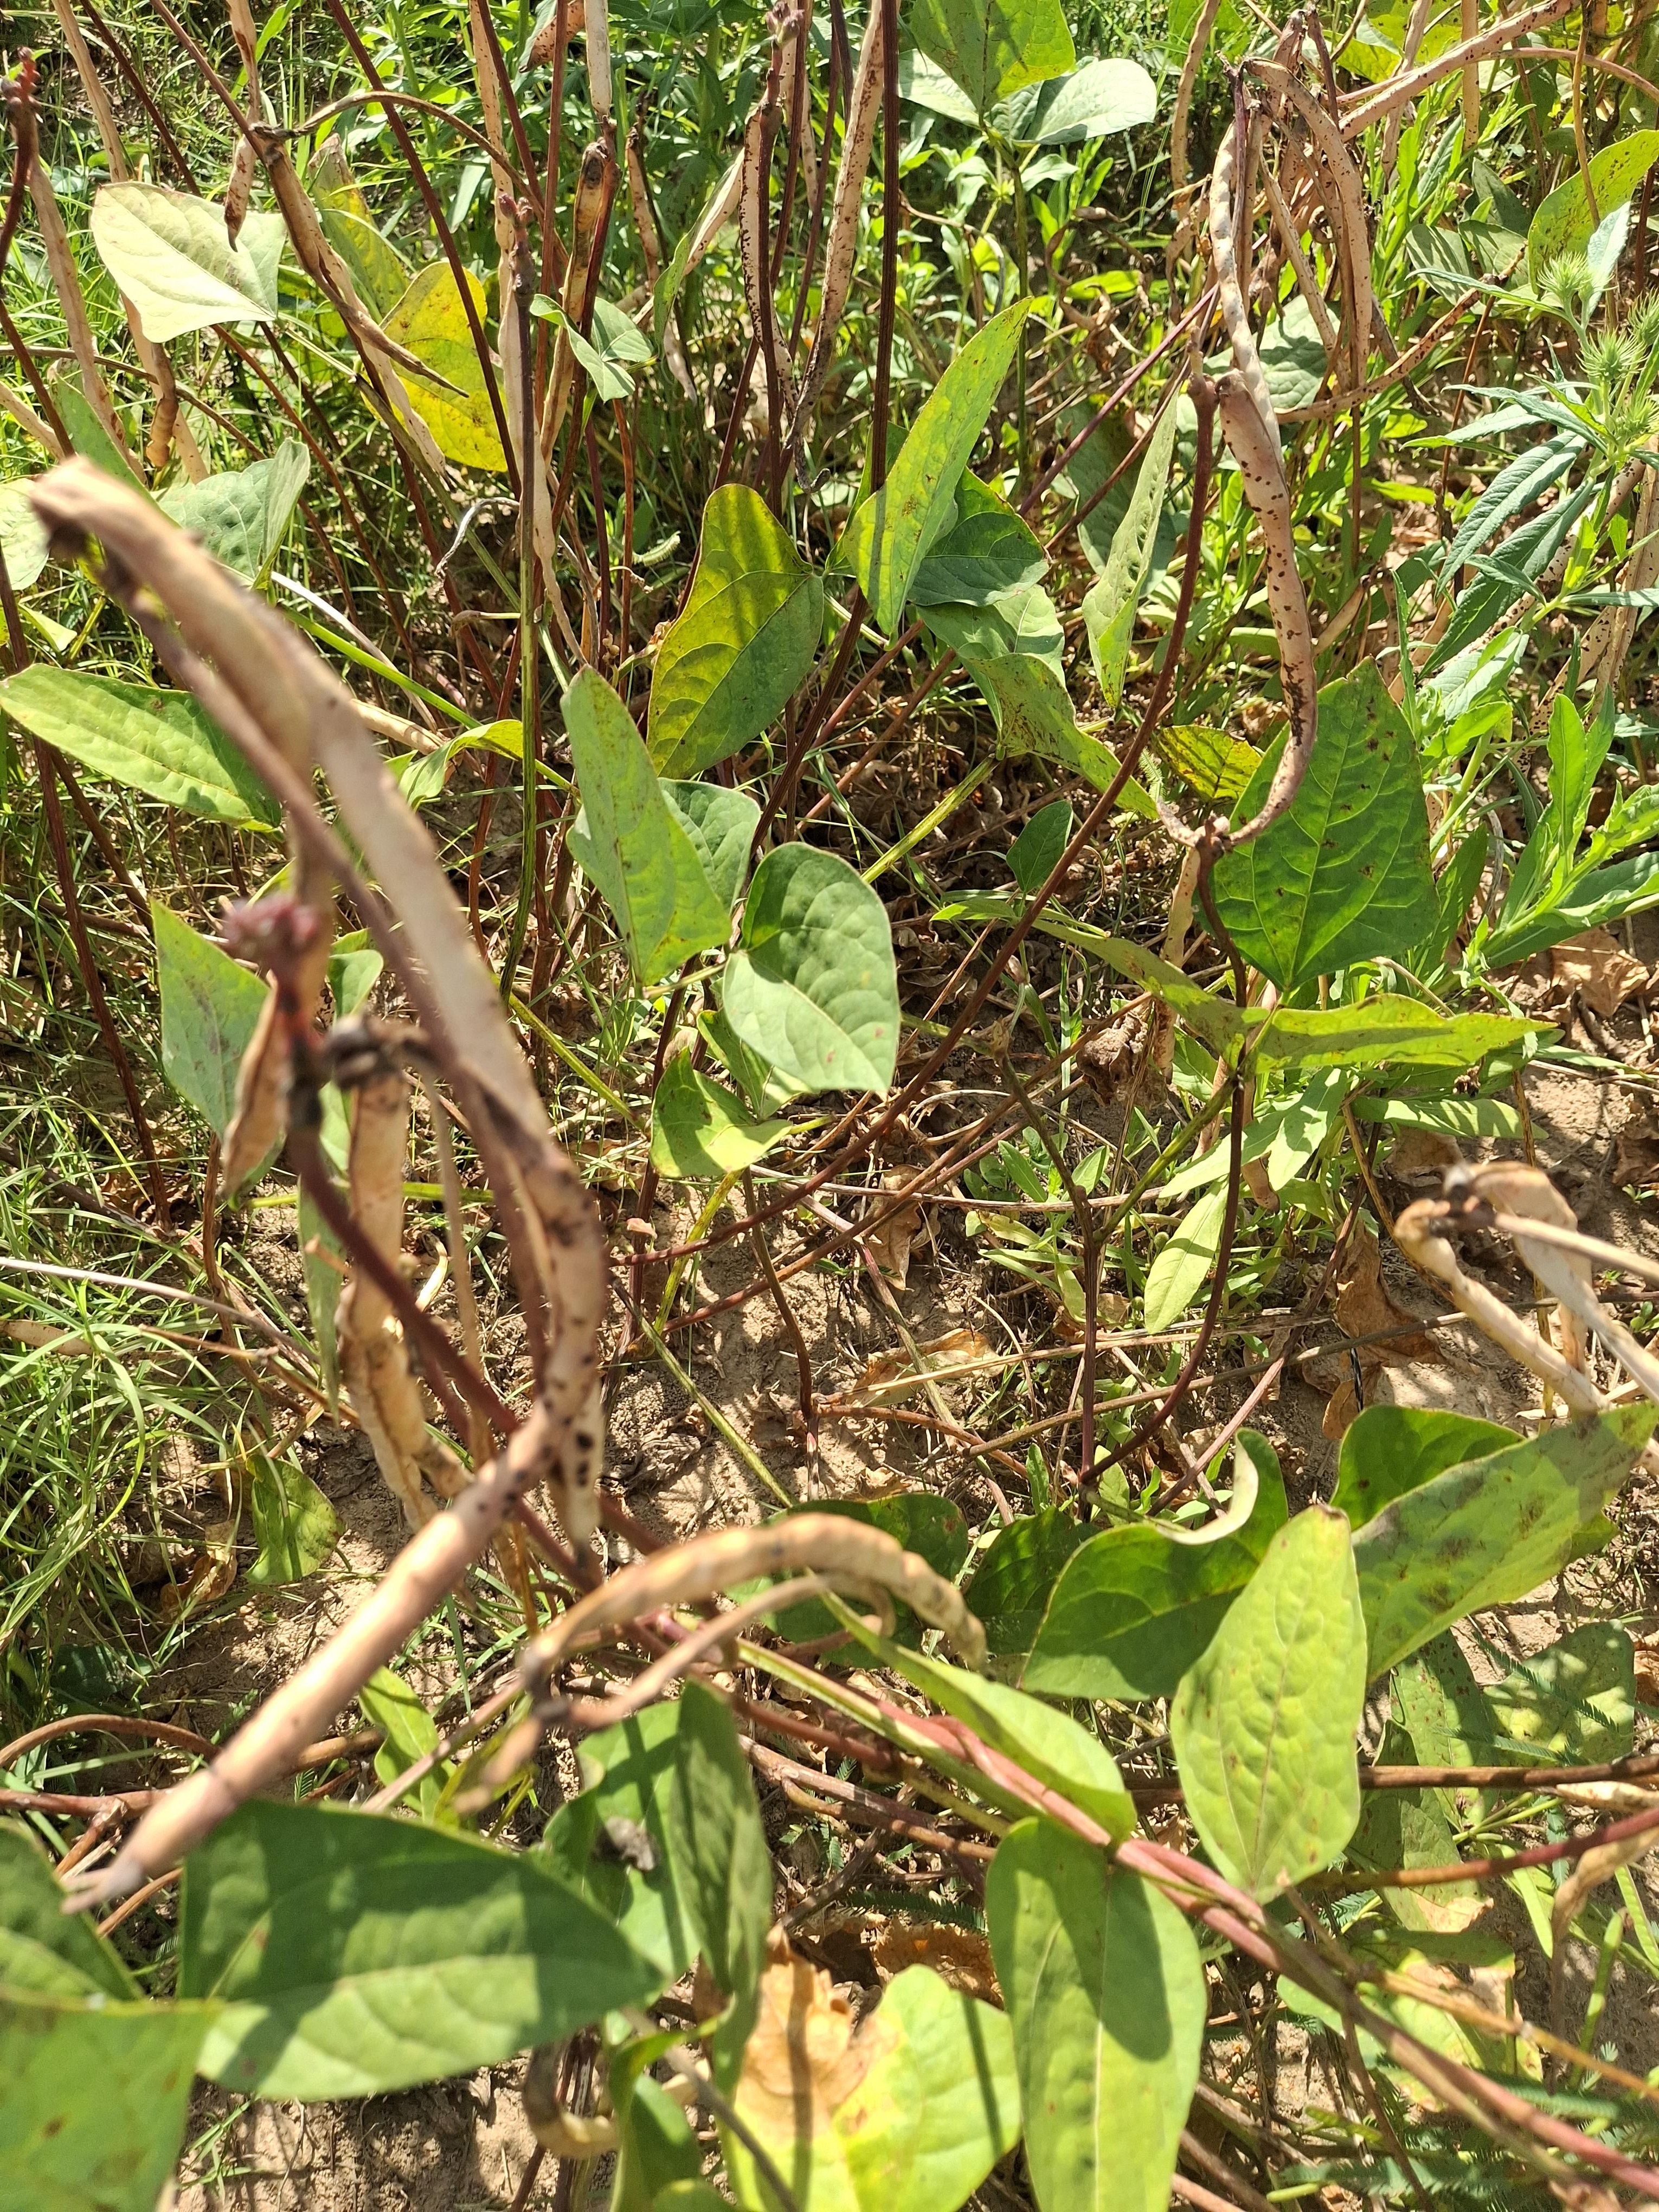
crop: cowpea
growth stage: maturity
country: Nigeria
